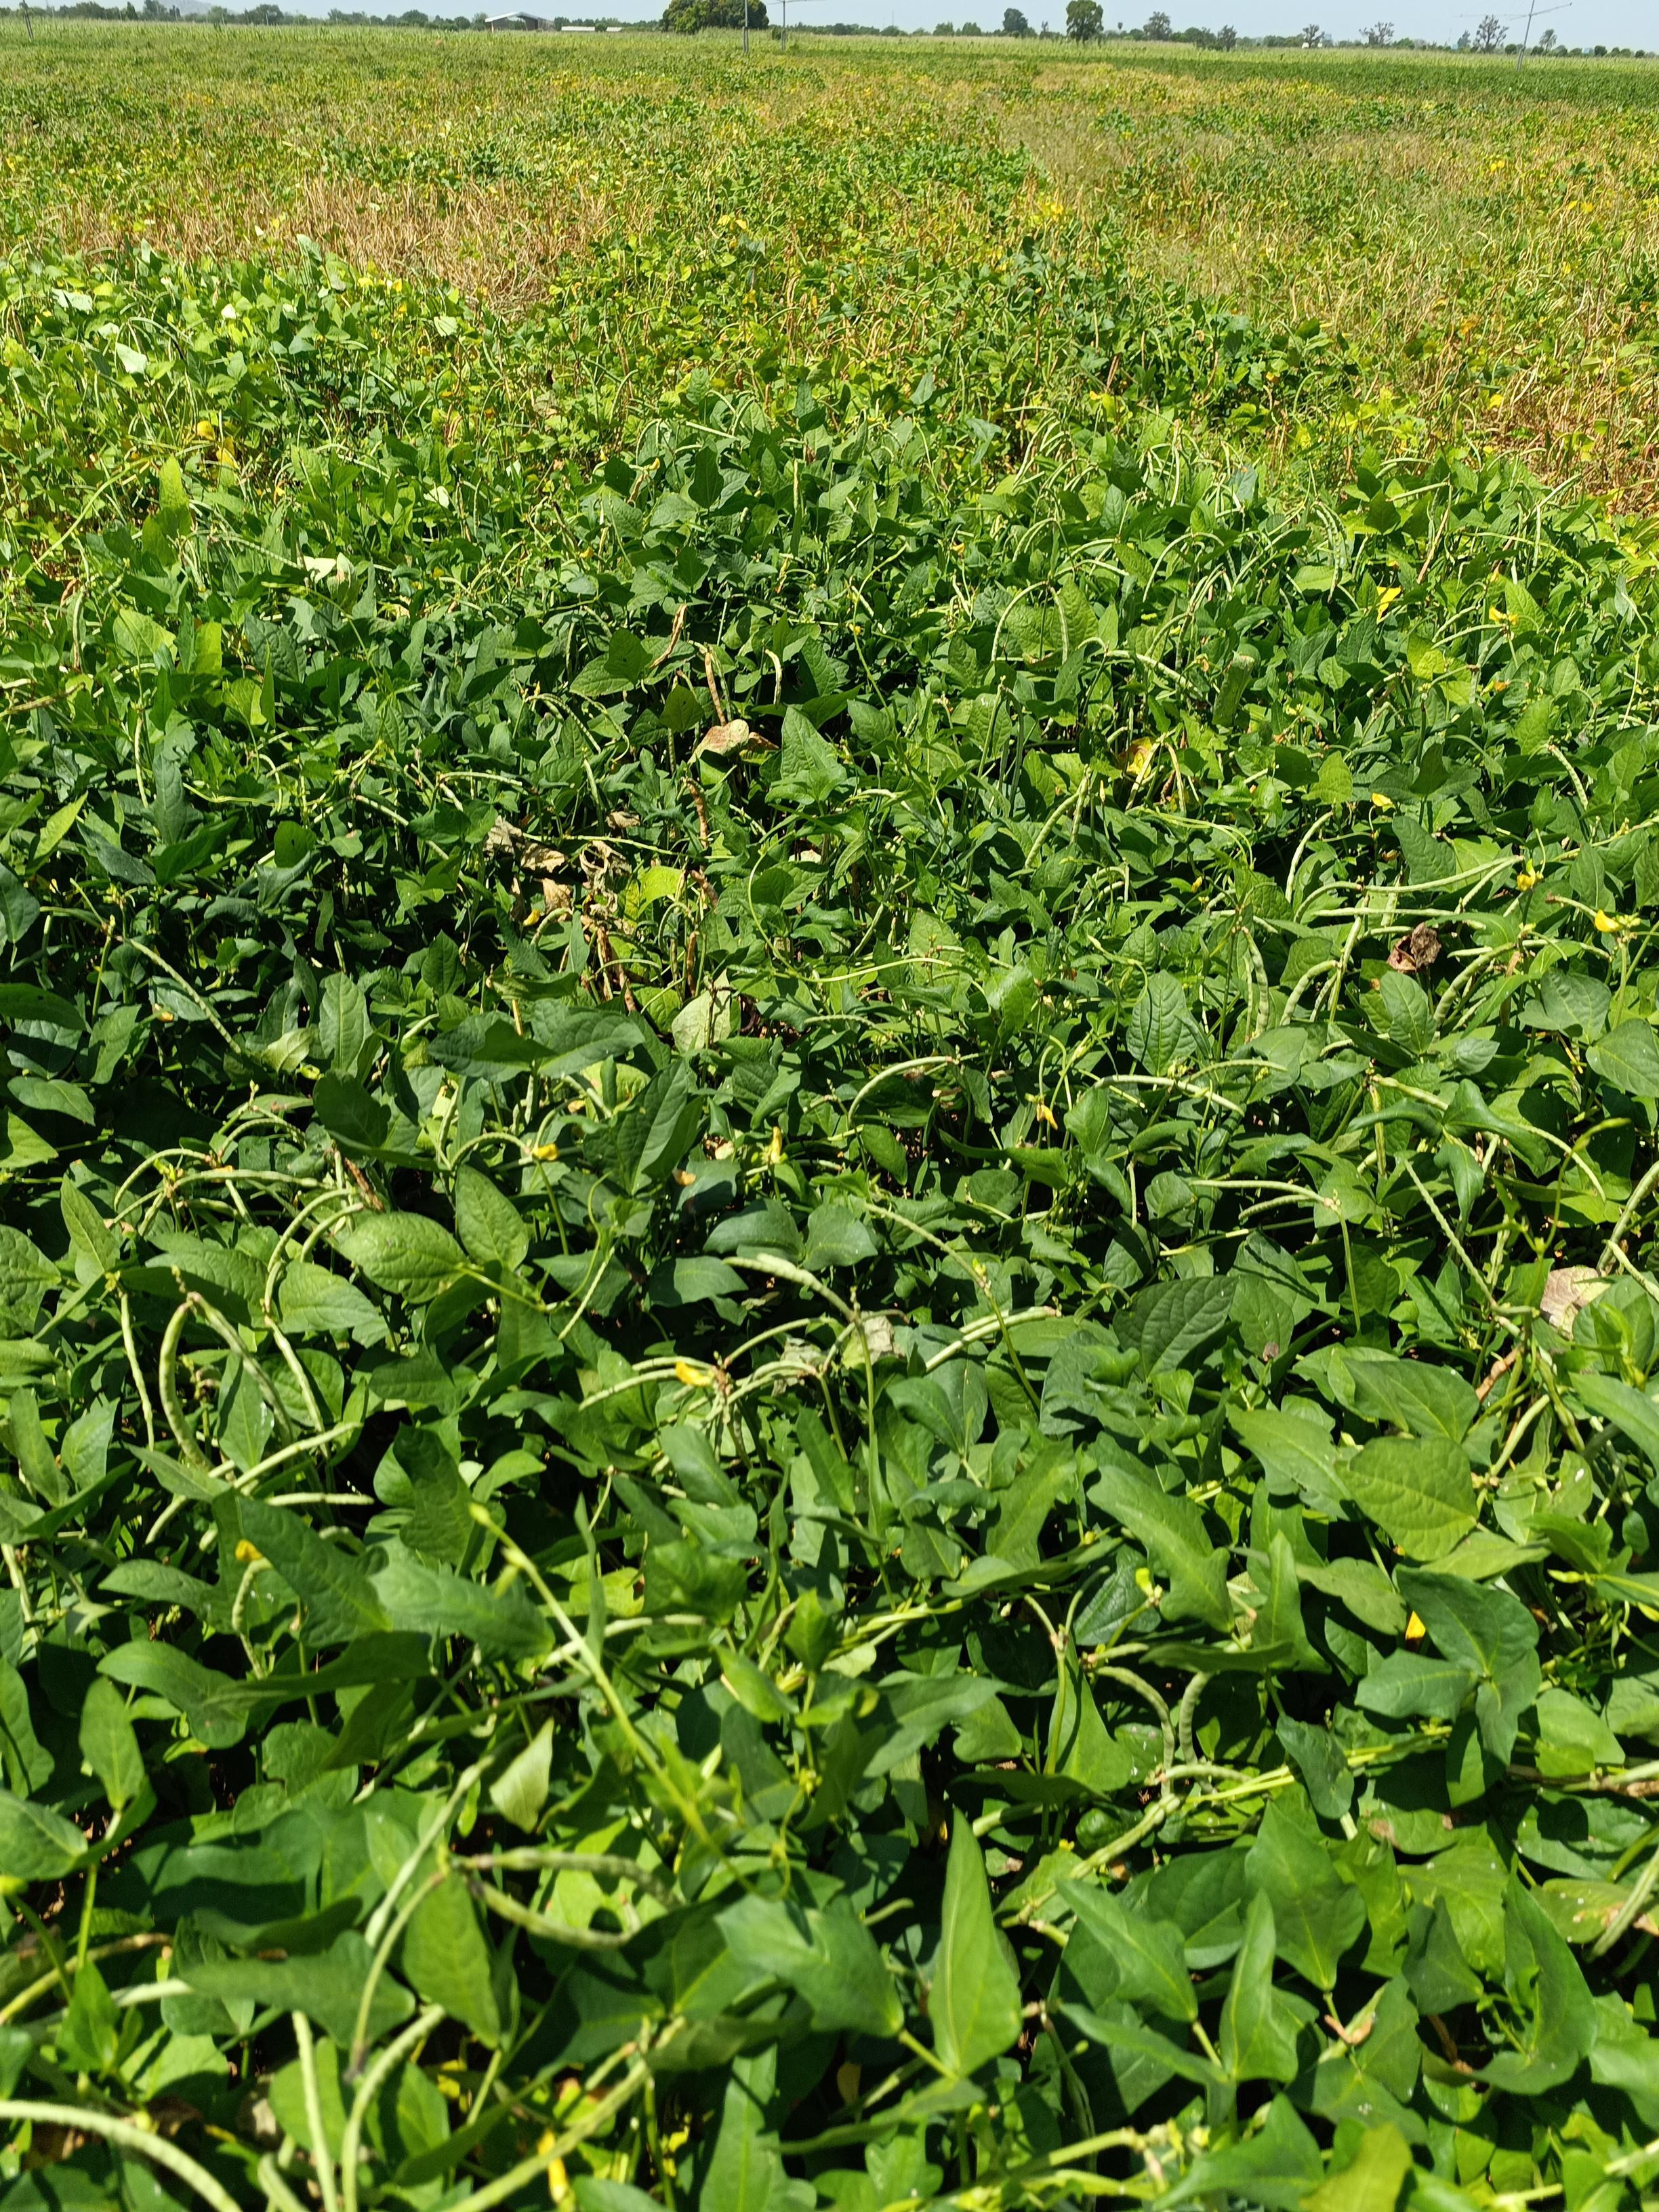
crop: cowpea
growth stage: maturity
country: Nigeria
